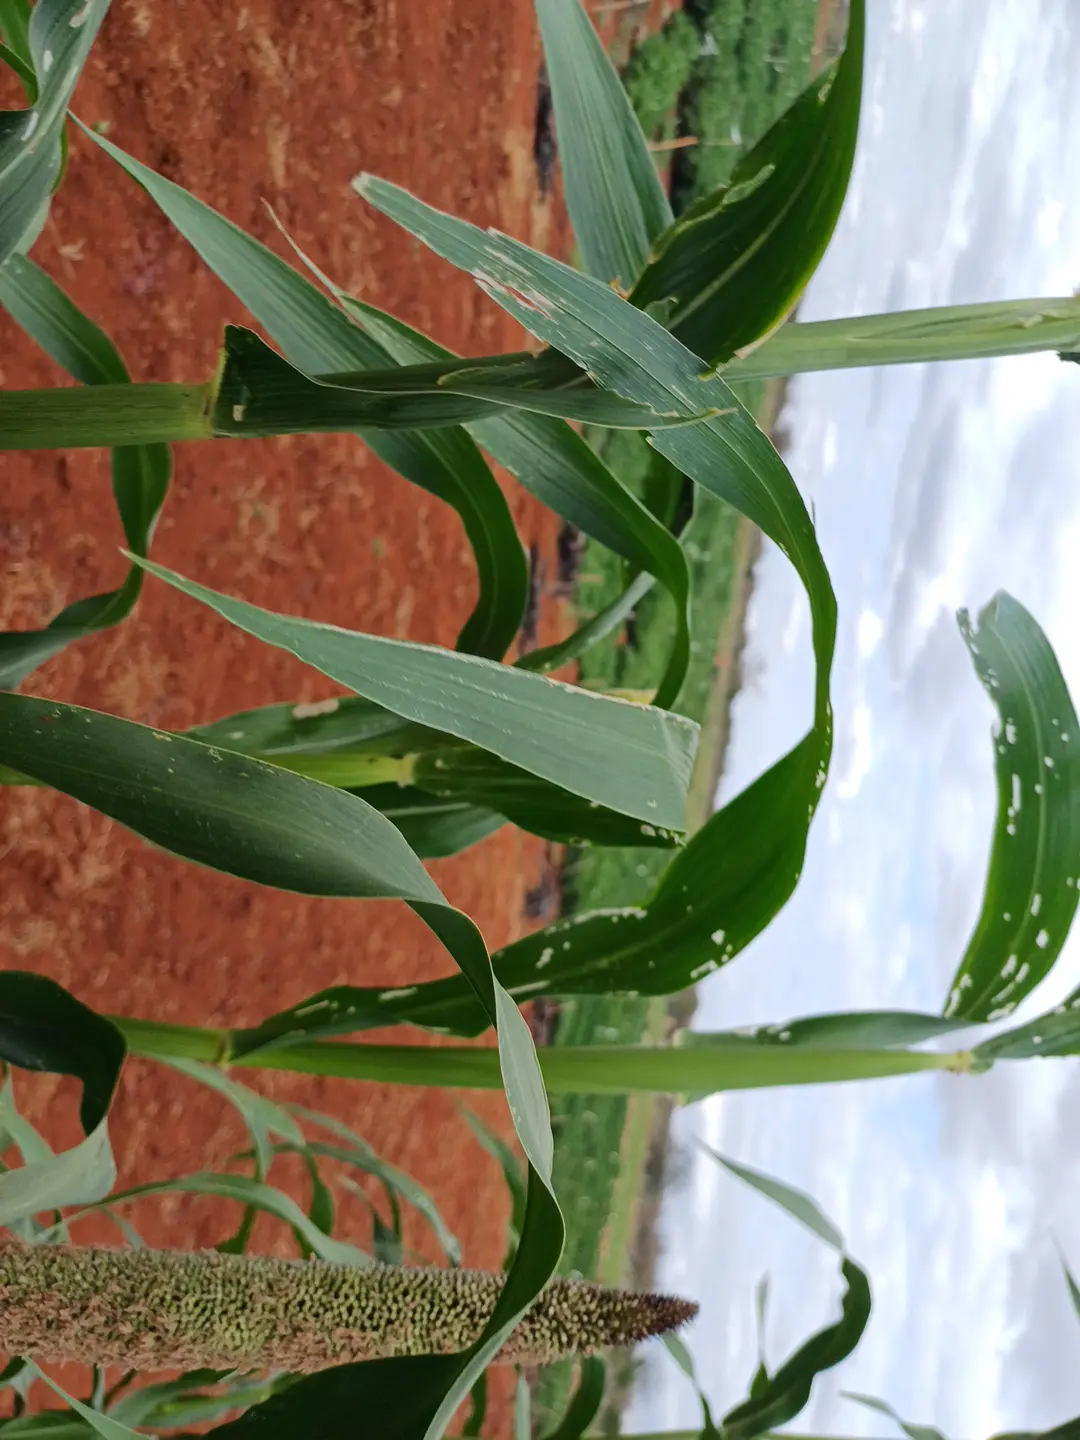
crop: pearl millet
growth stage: flowering
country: Kenya
